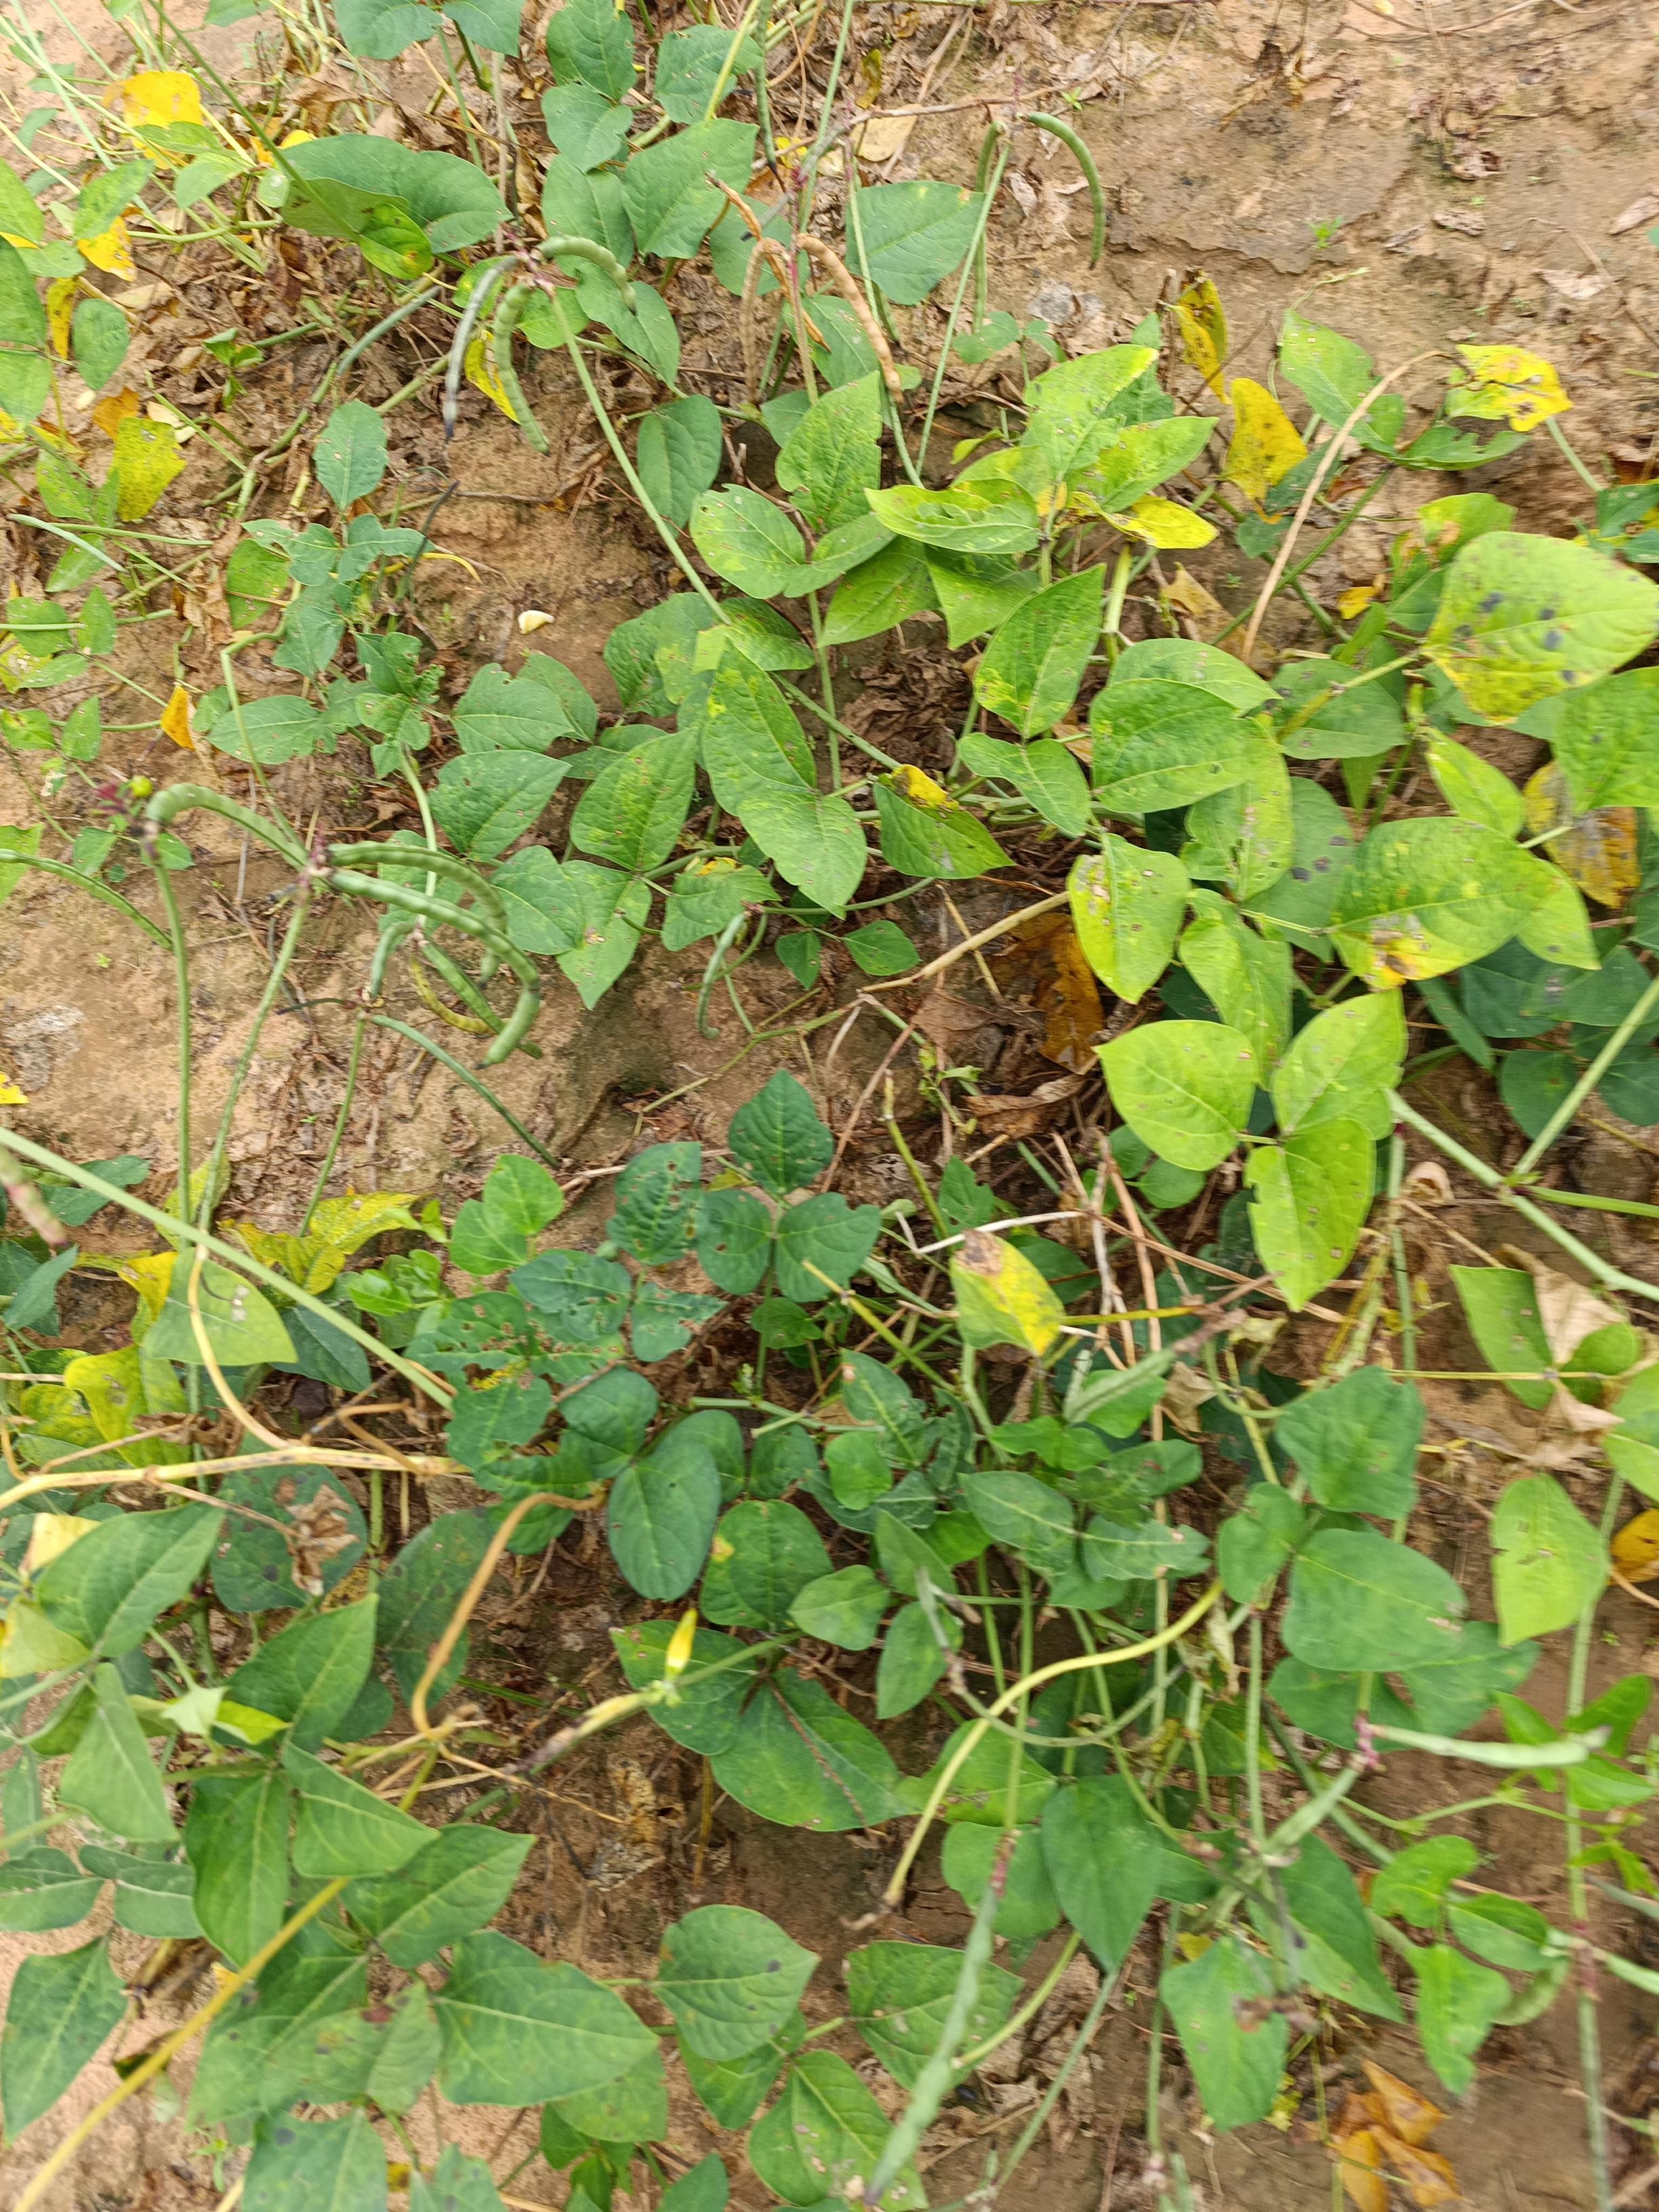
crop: cowpea
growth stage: maturity
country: Nigeria
